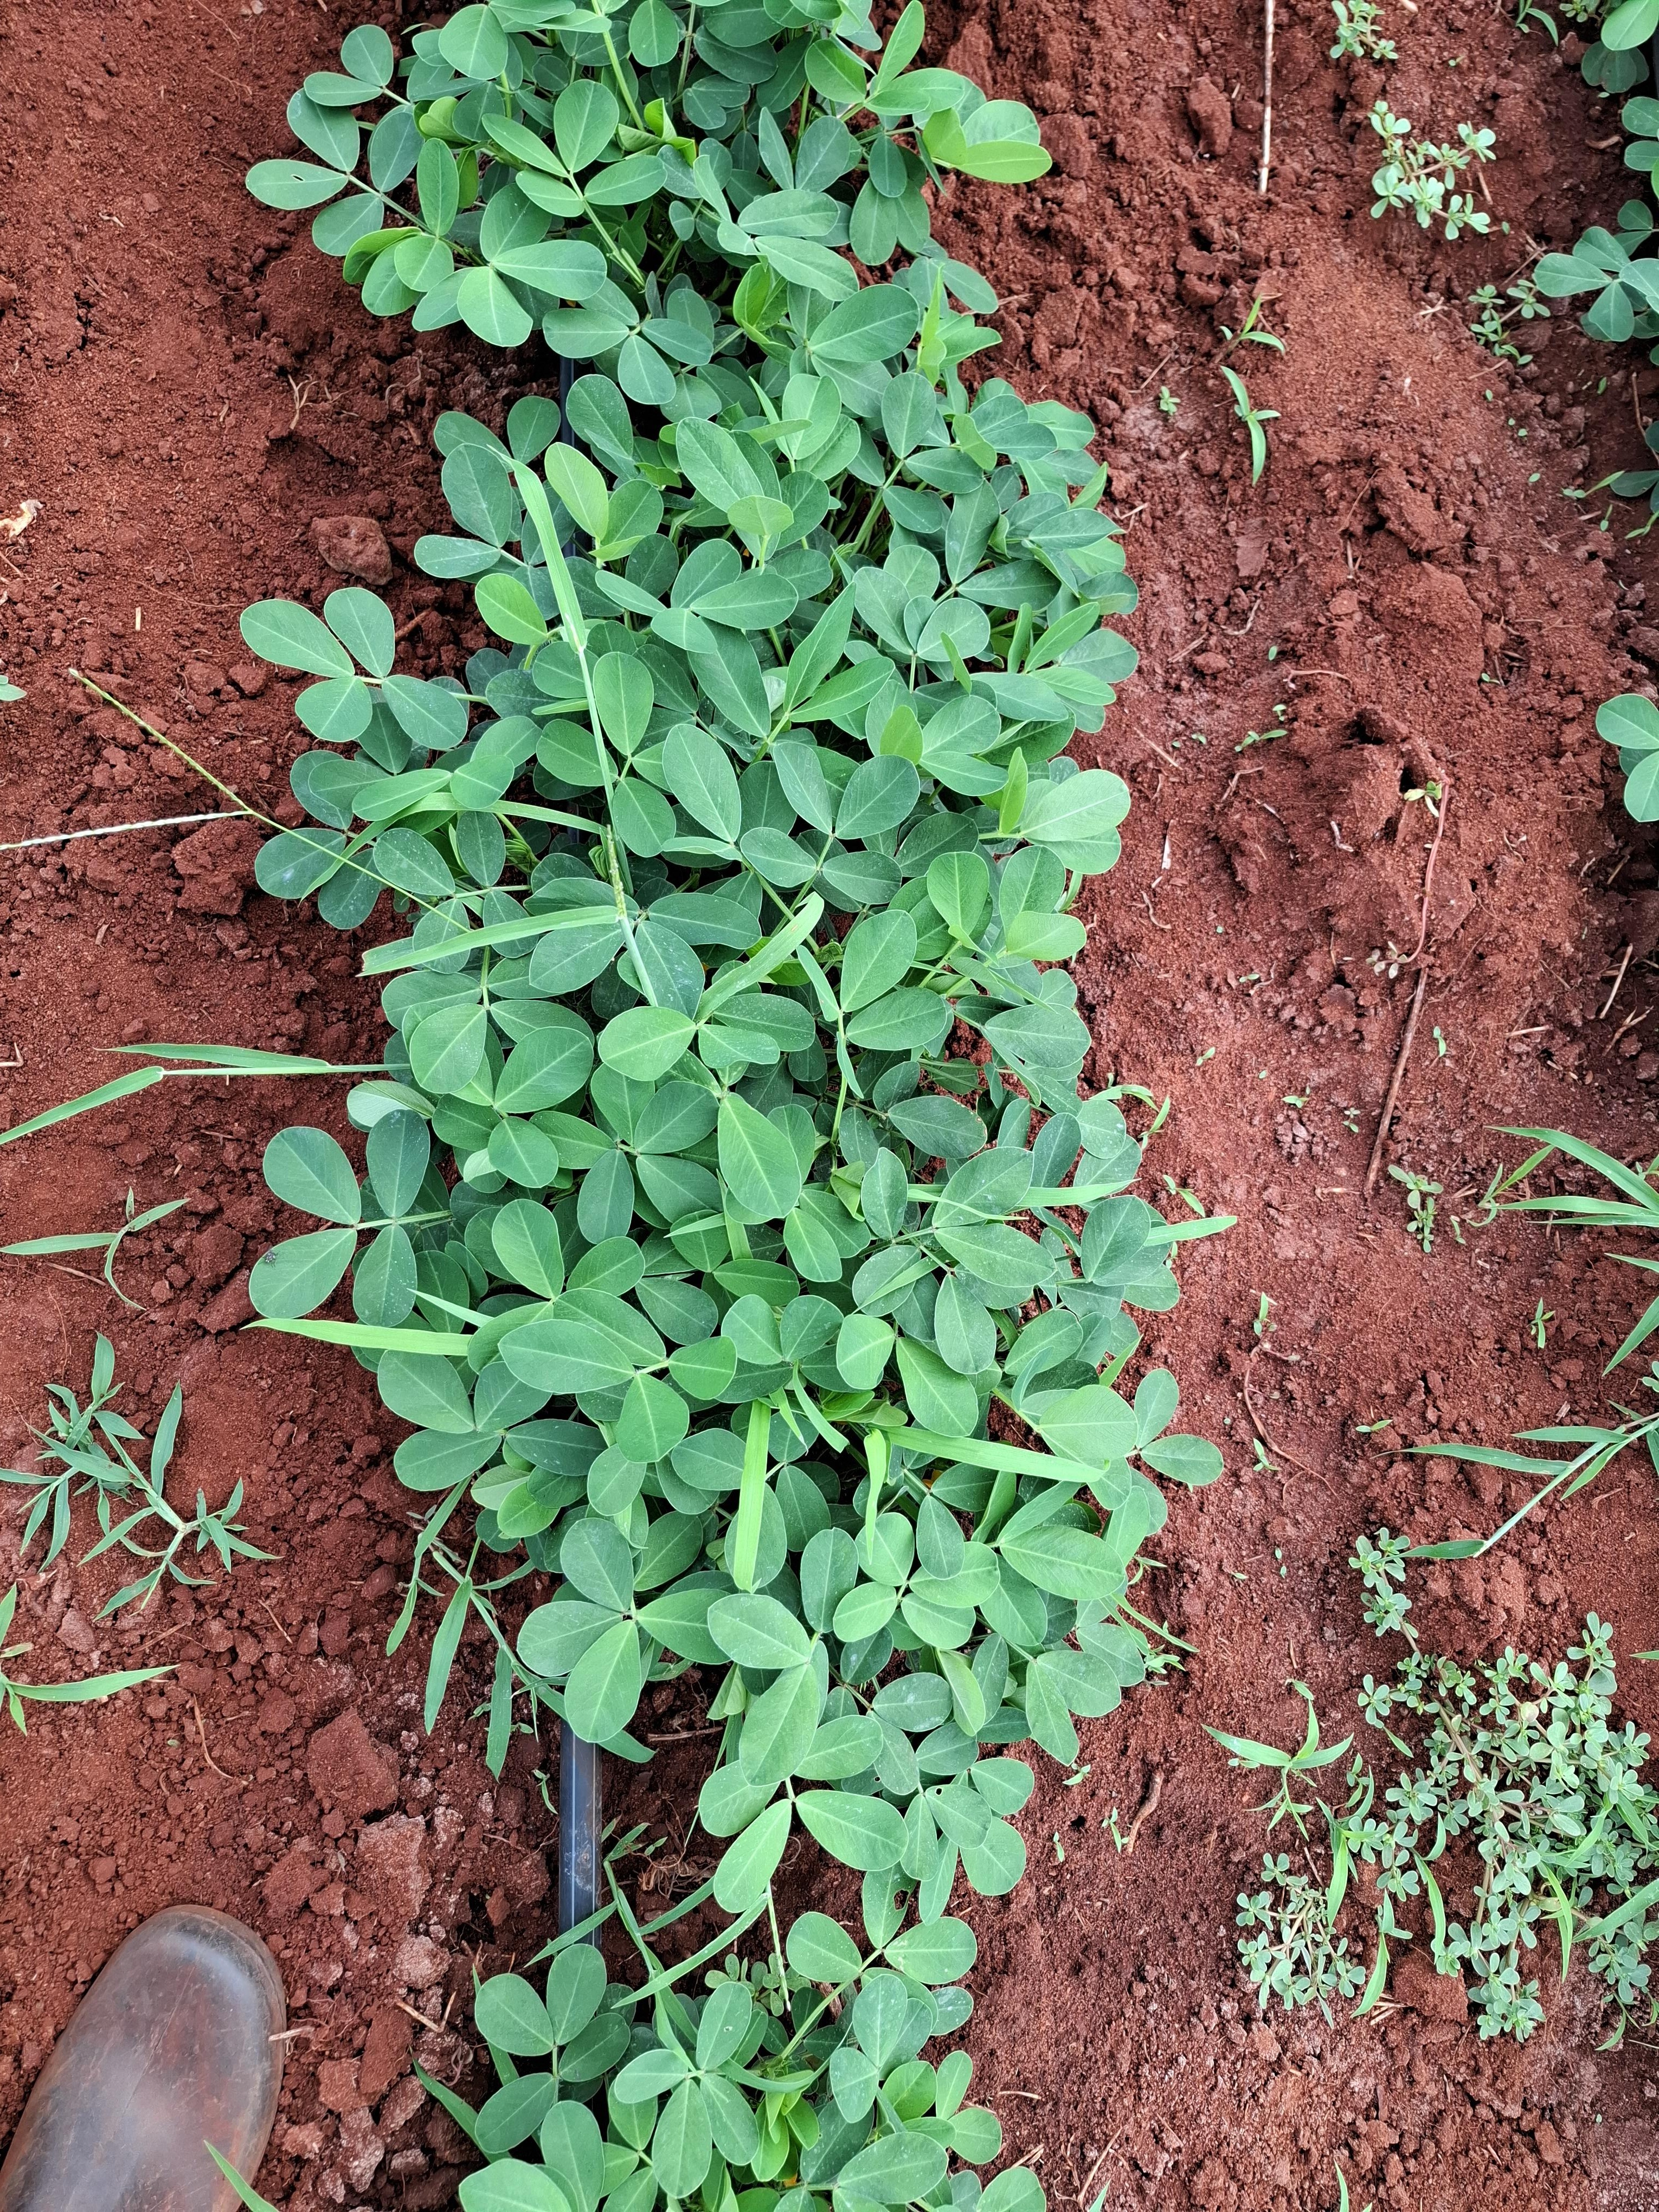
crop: groundnut
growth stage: flowering
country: Kenya
